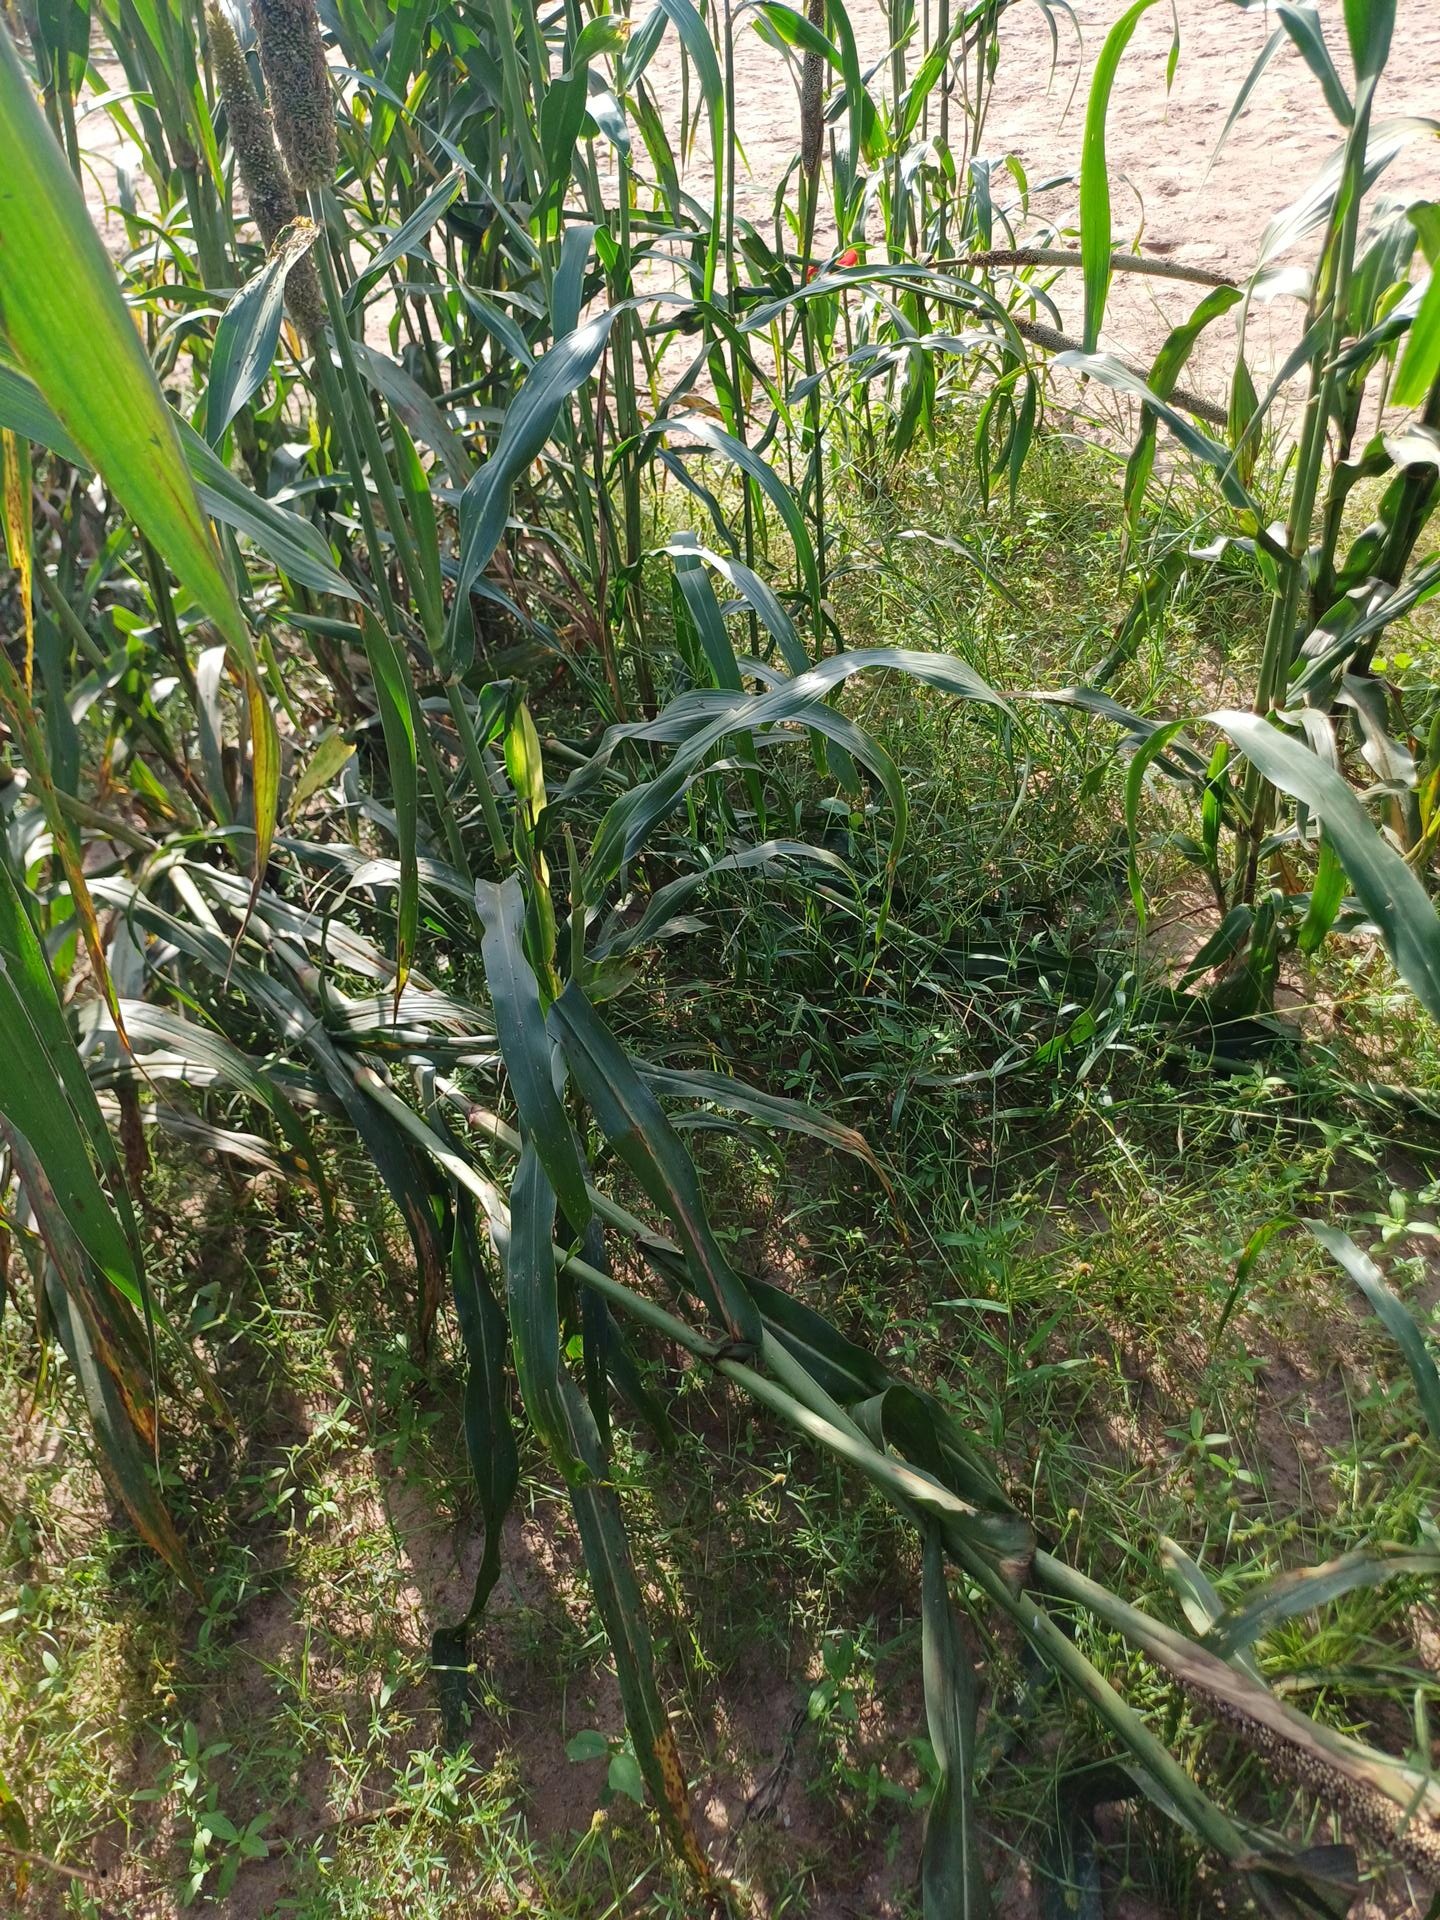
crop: pearl millet
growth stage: filling grain
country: Senegal
